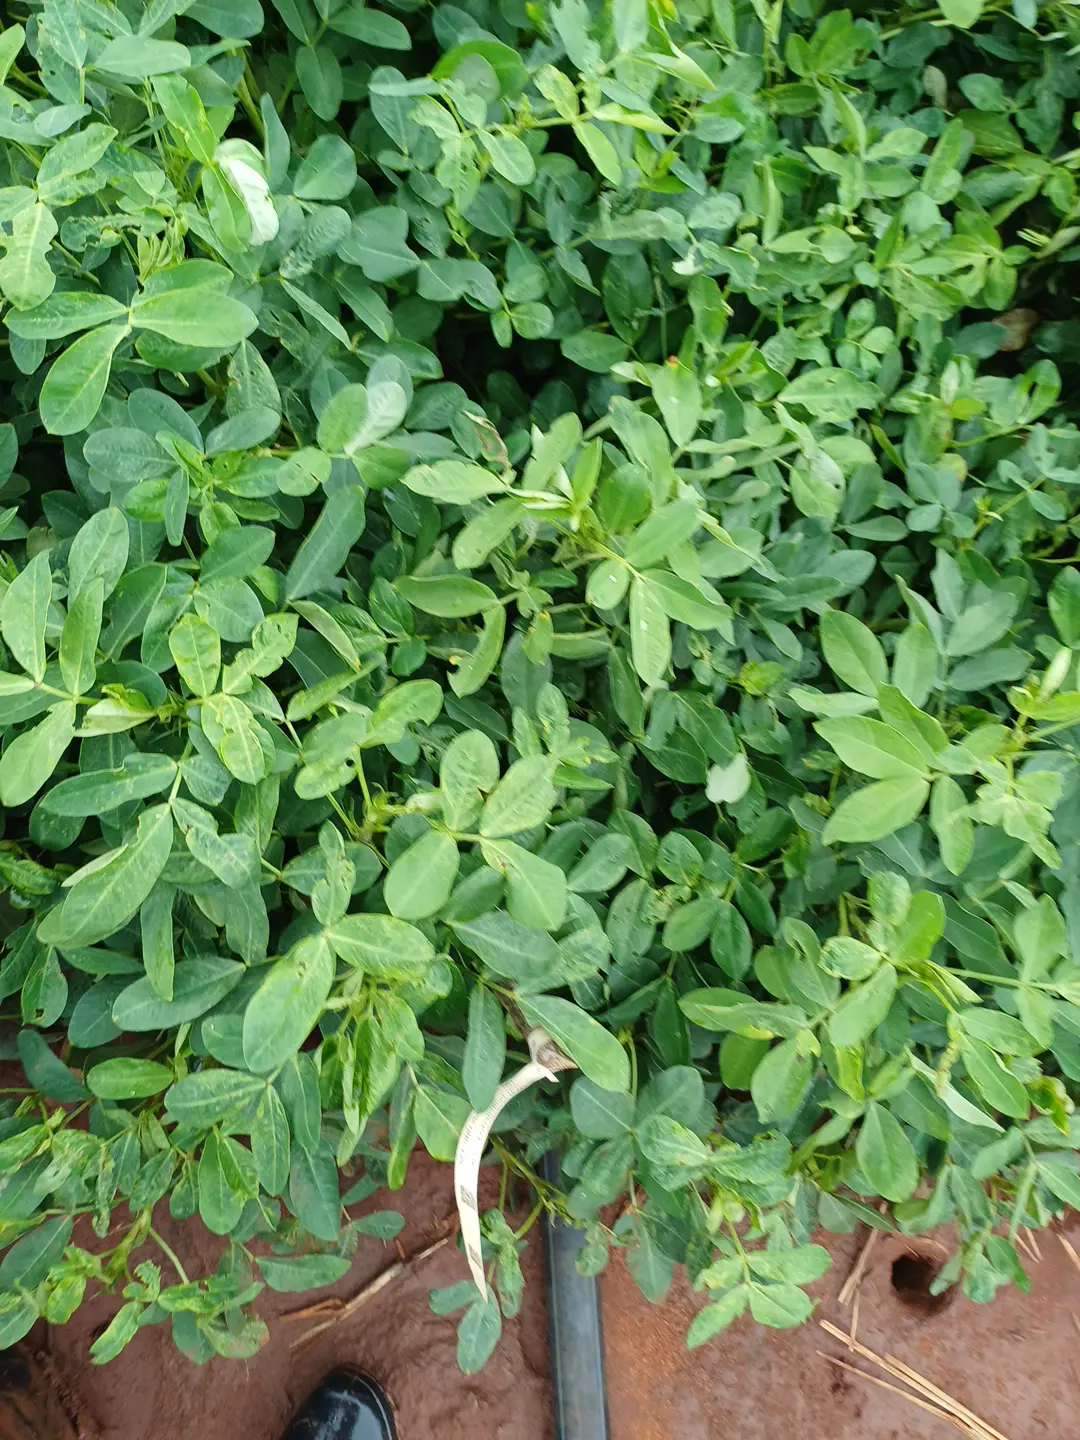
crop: groundnut
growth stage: pegging
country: Kenya
